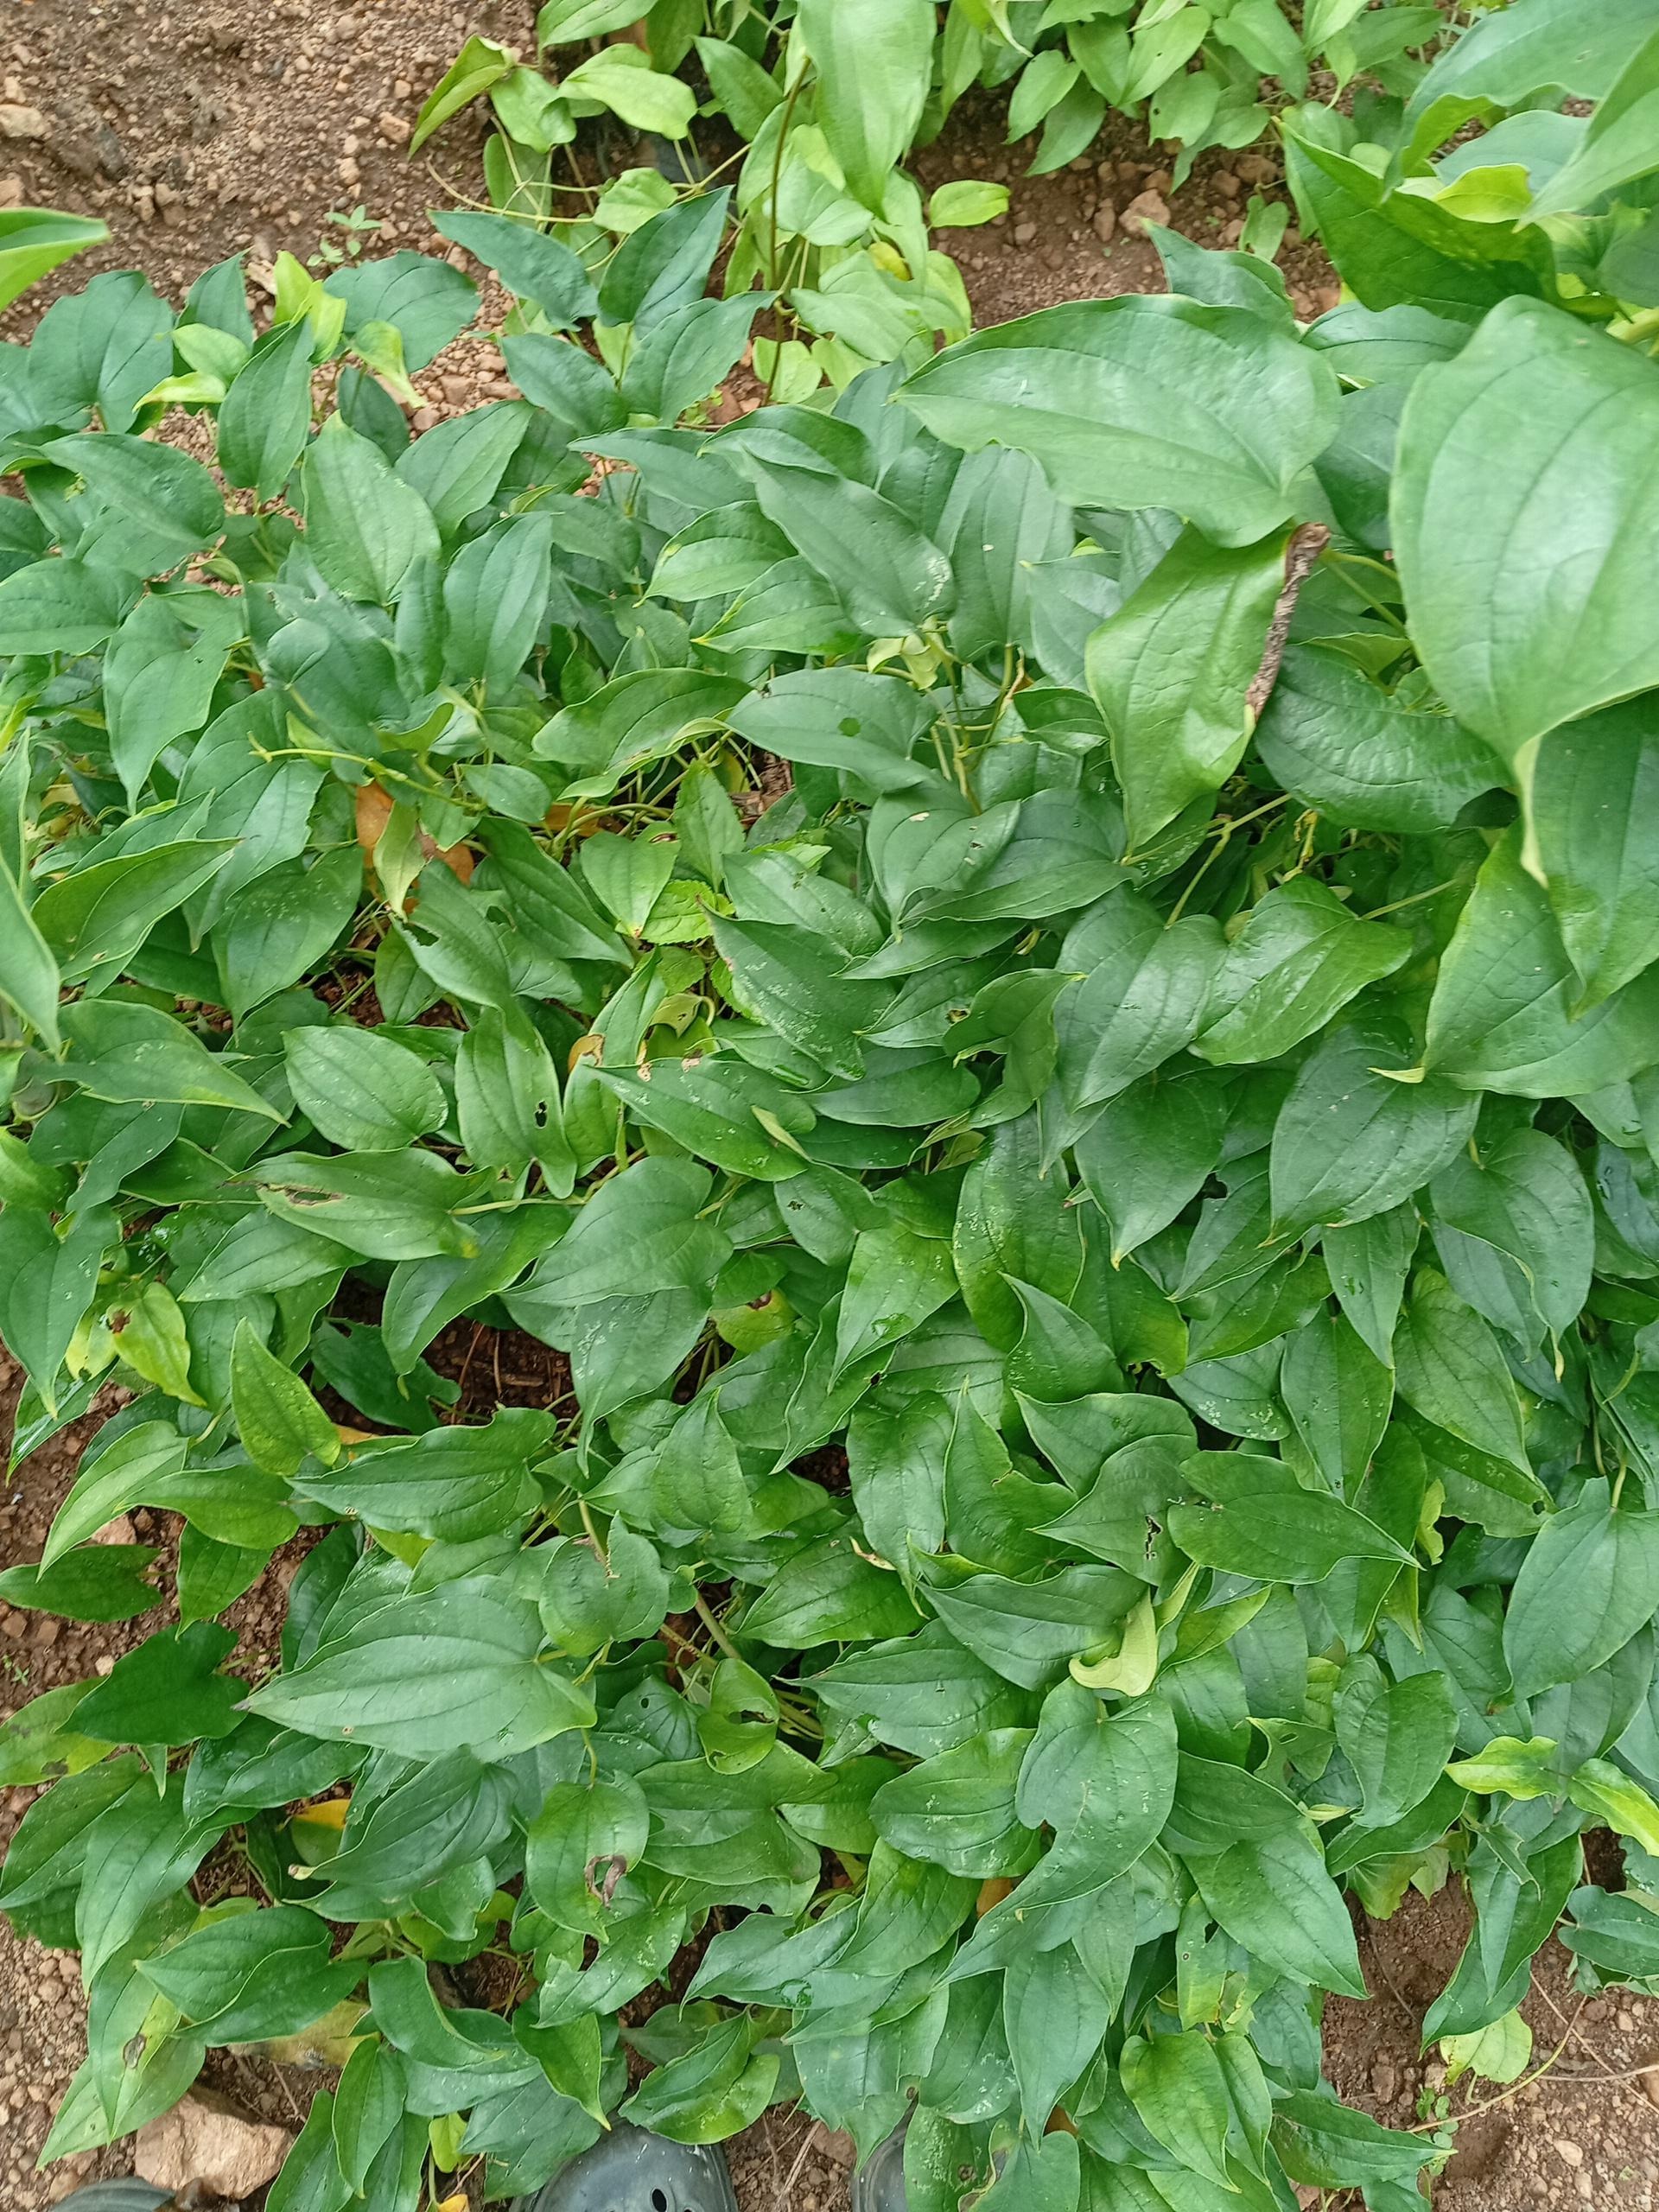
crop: yam
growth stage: vegetative
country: Nigeria
